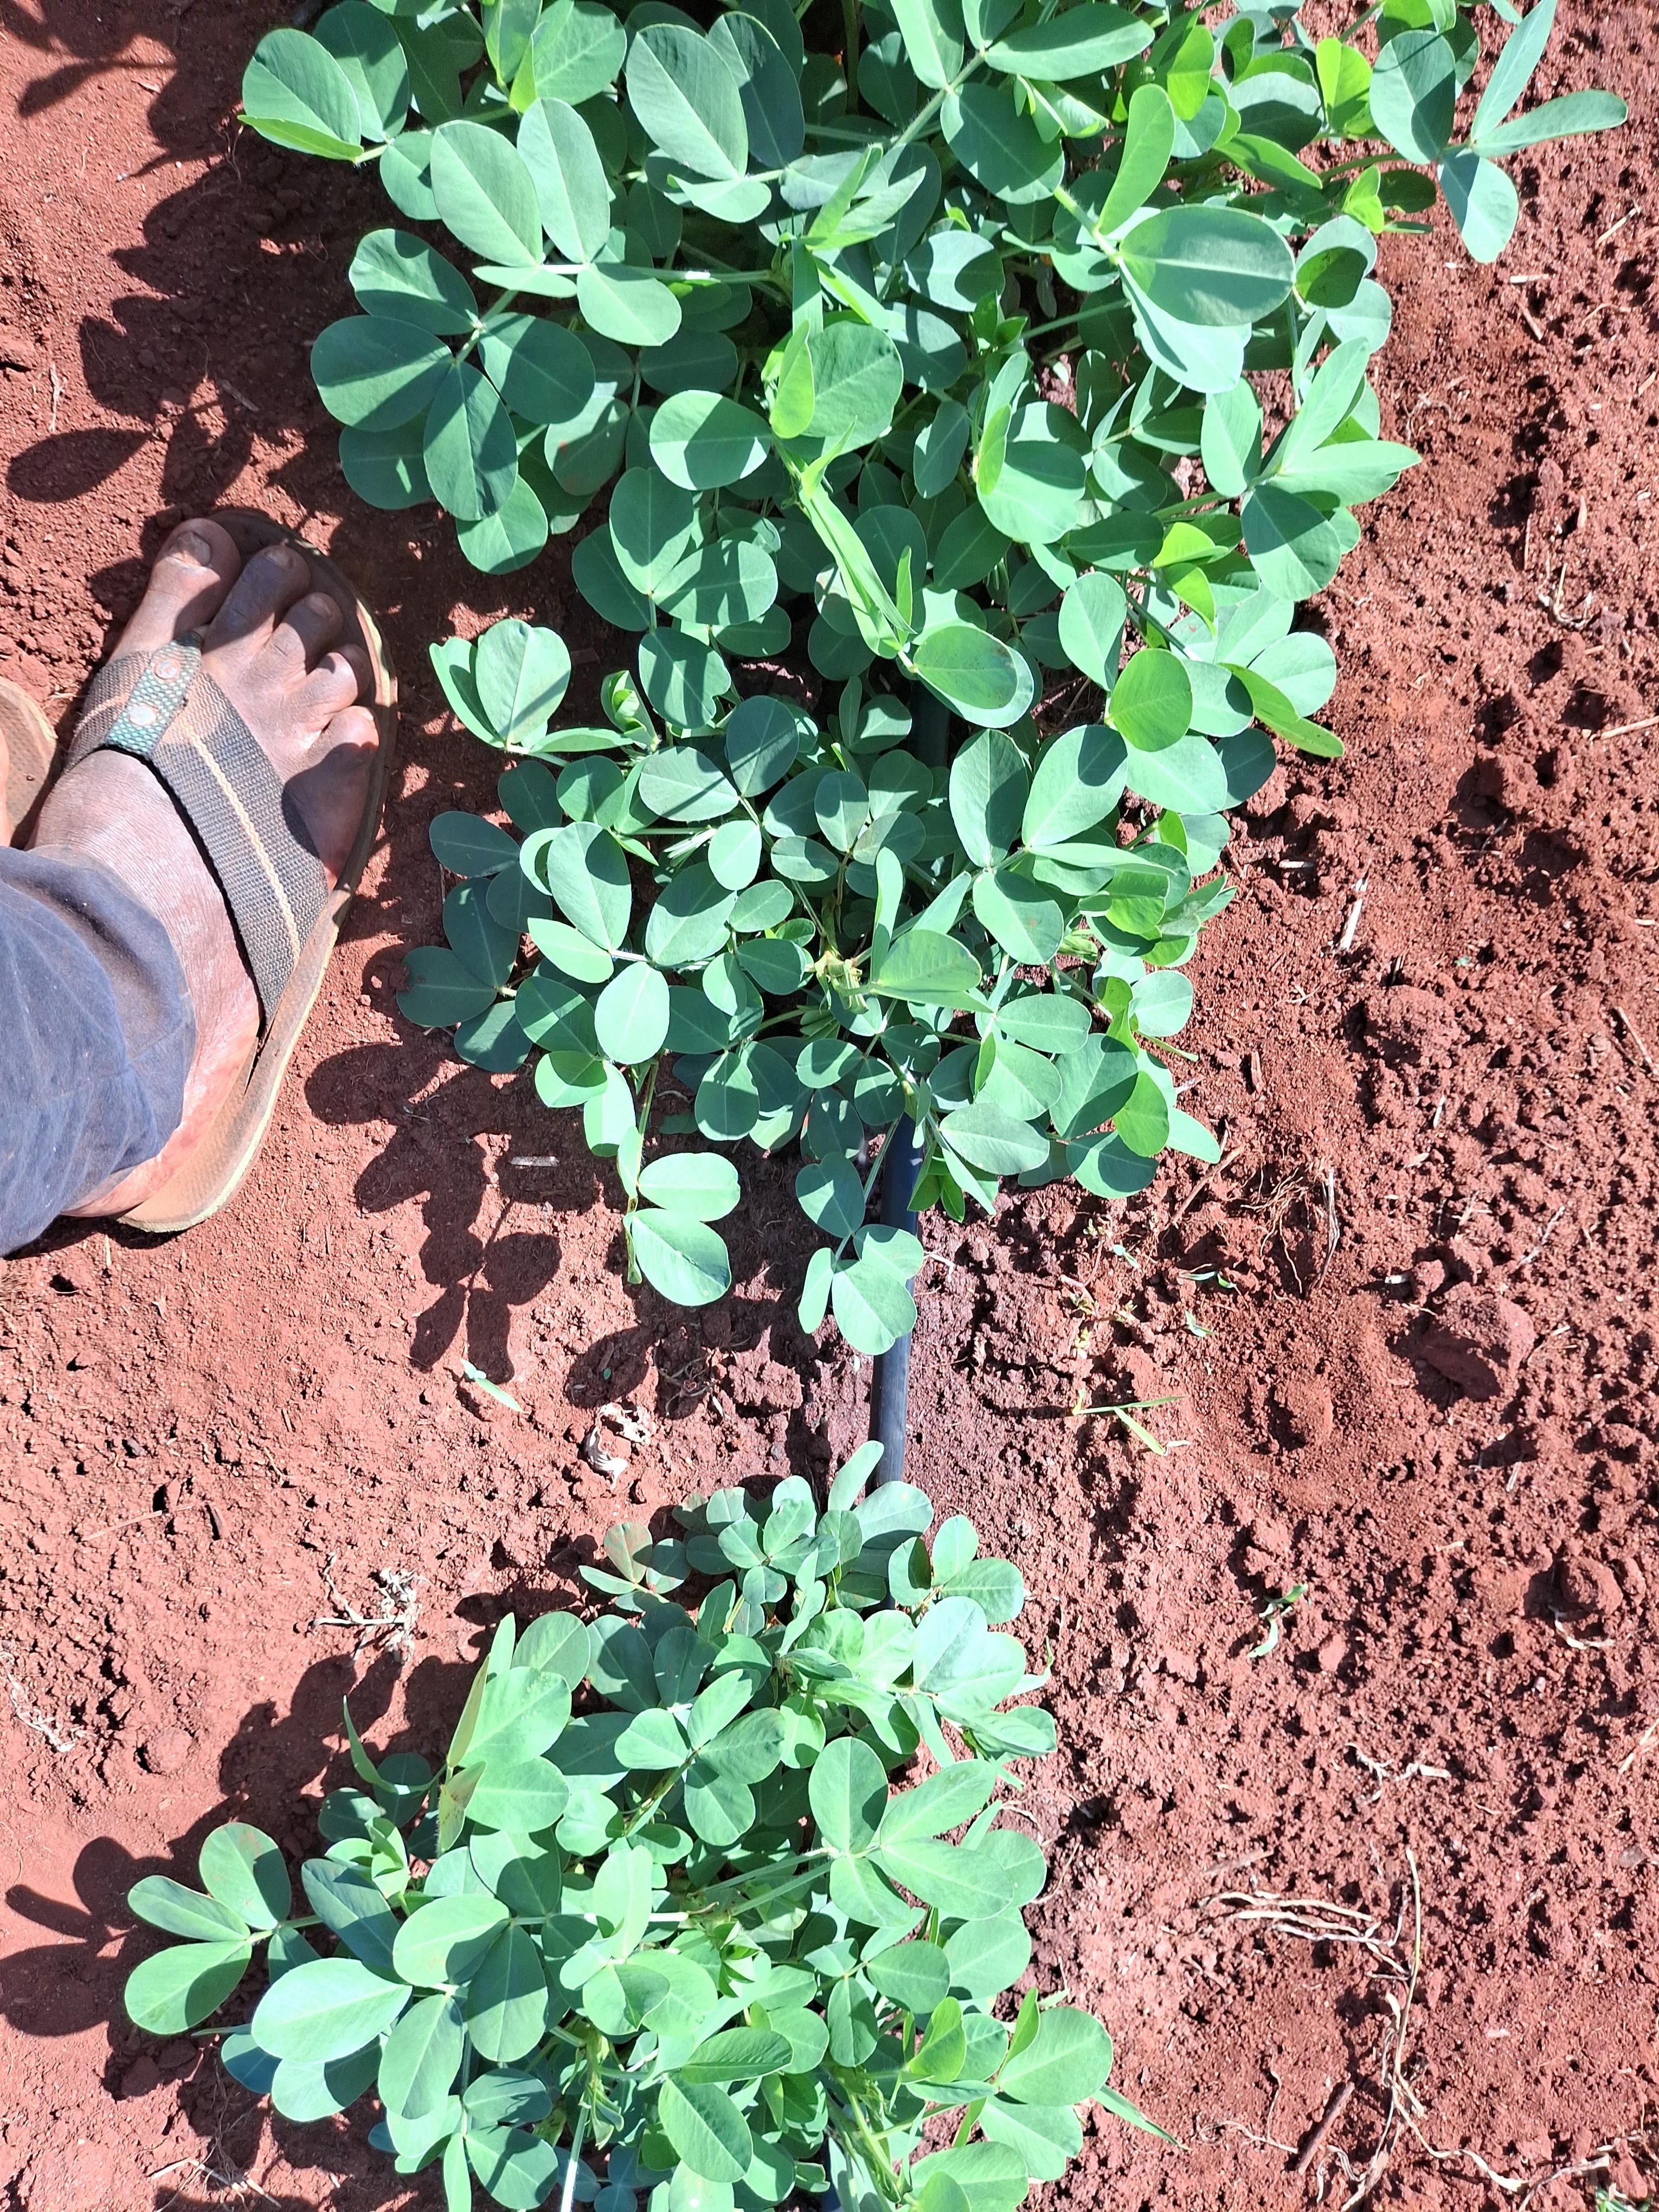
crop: groundnut
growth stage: flowering
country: Kenya
